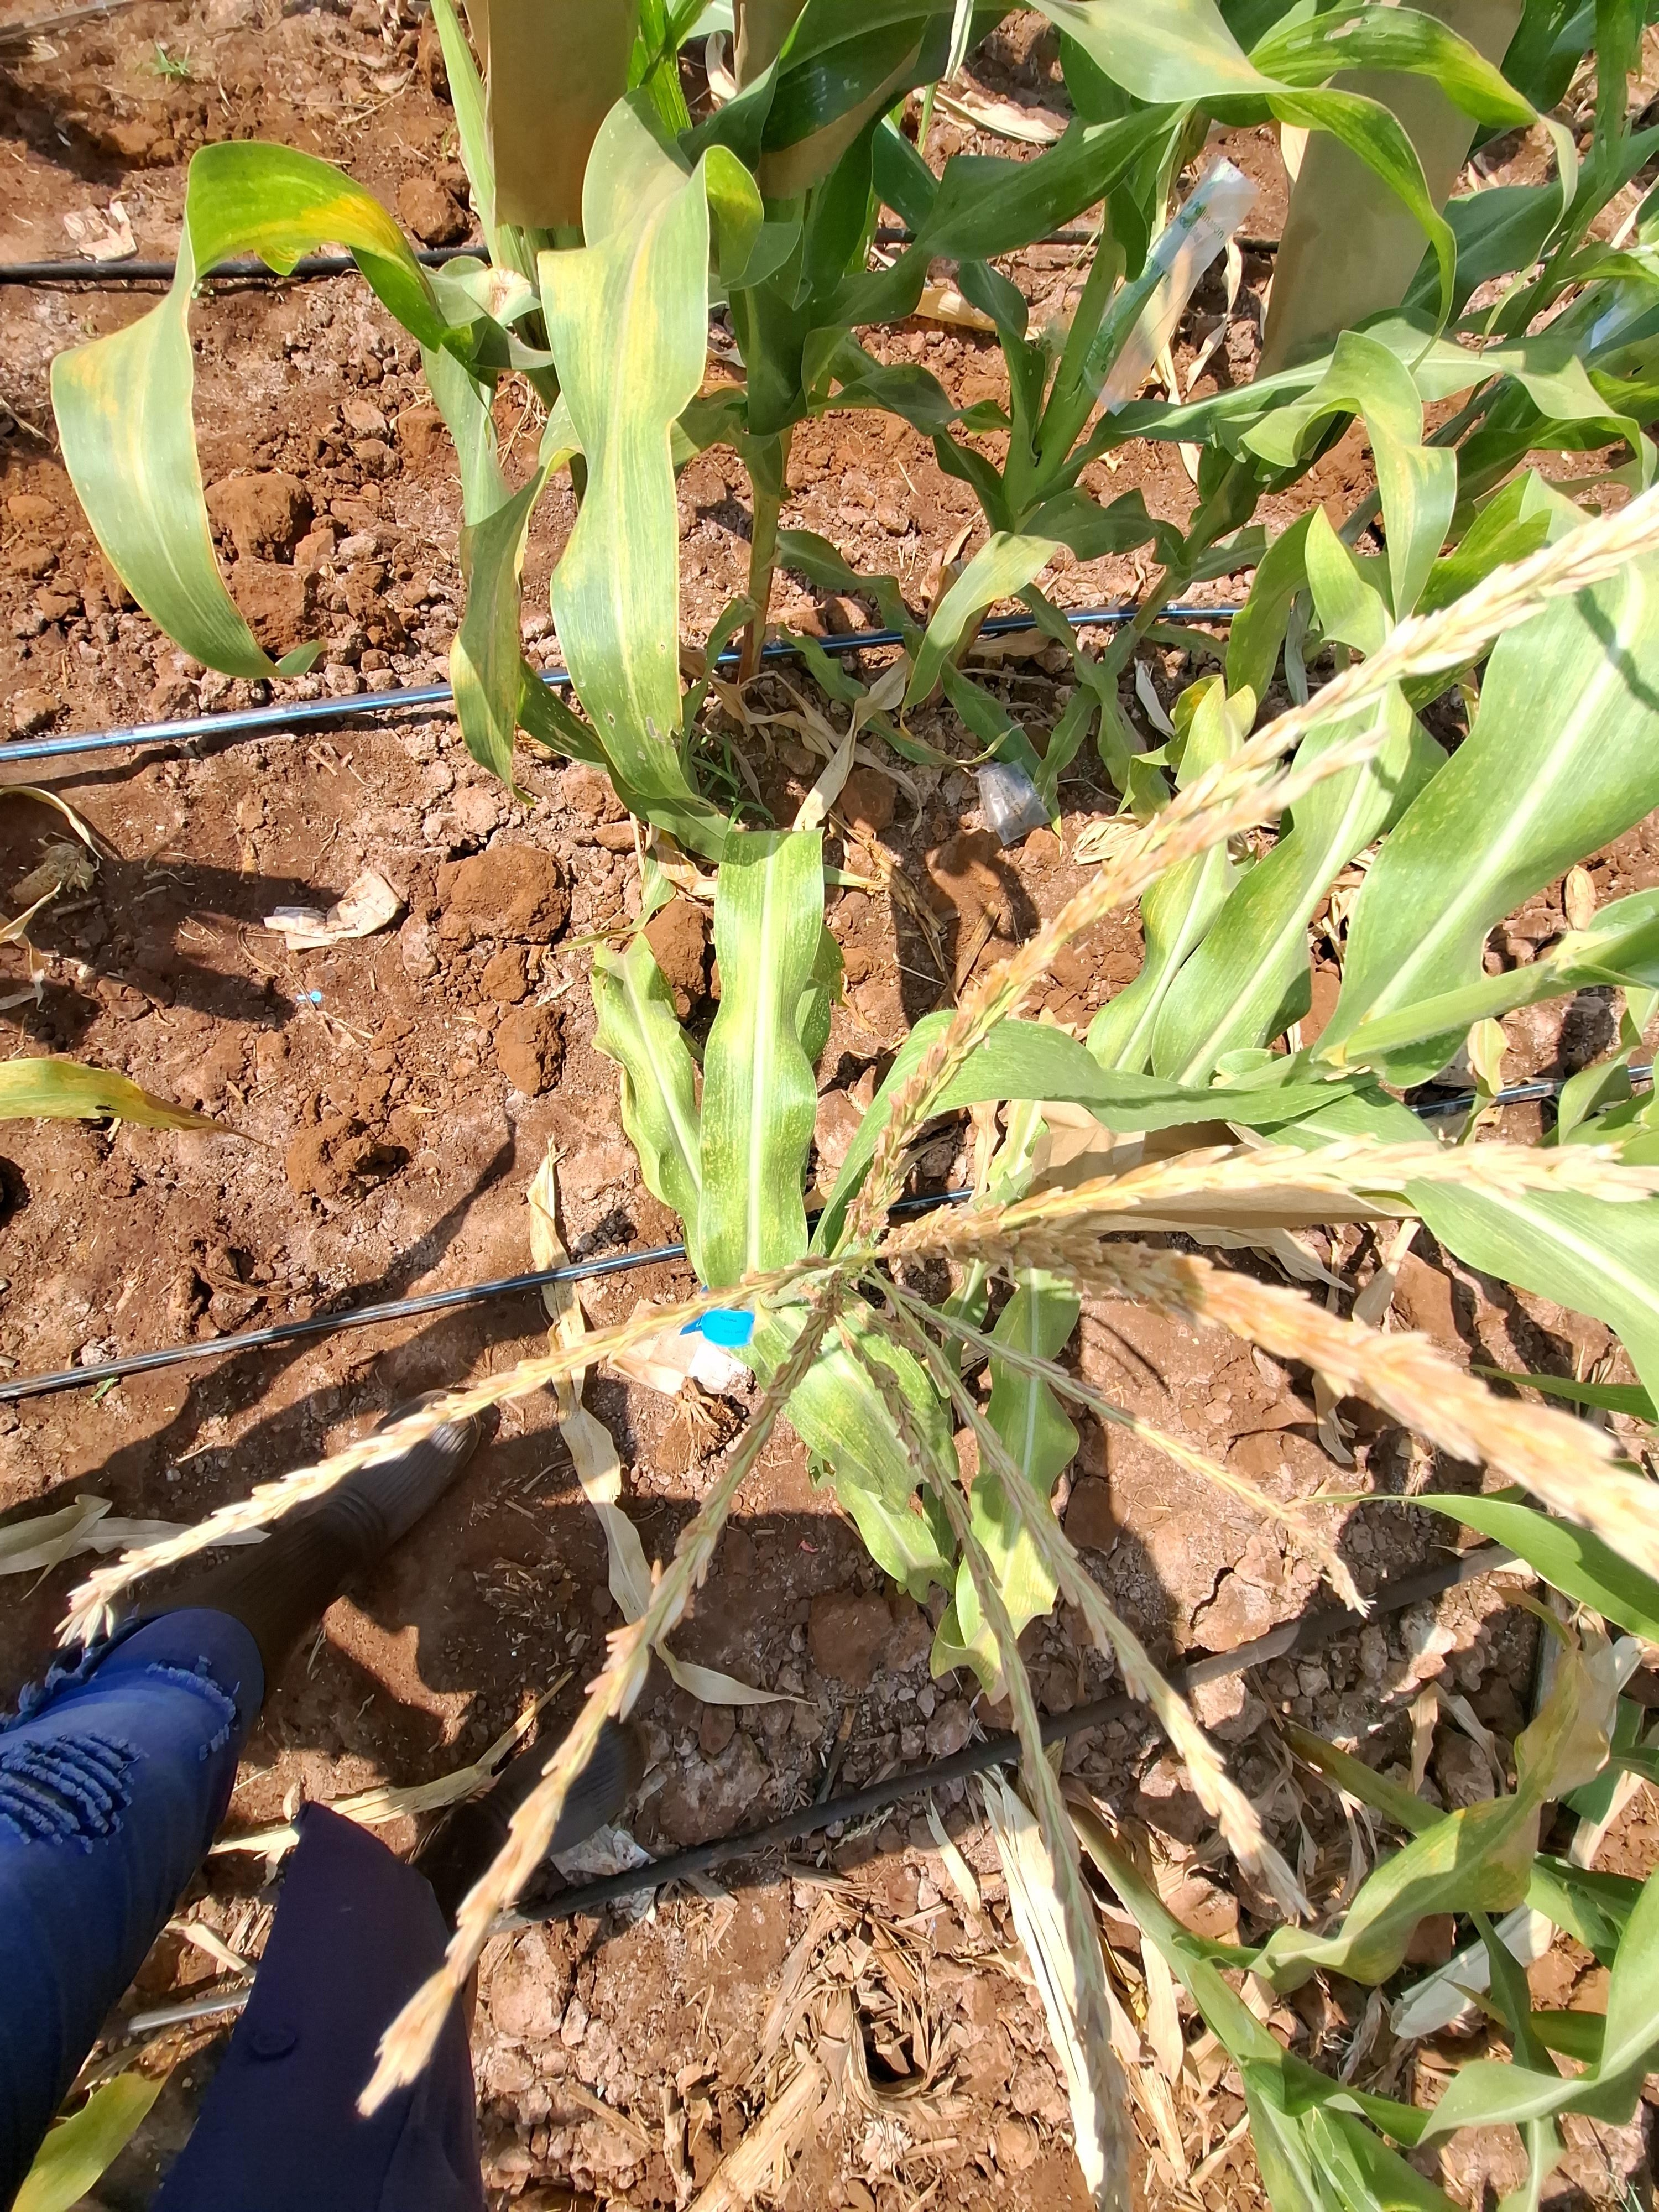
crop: maize
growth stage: flowering
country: Kenya
